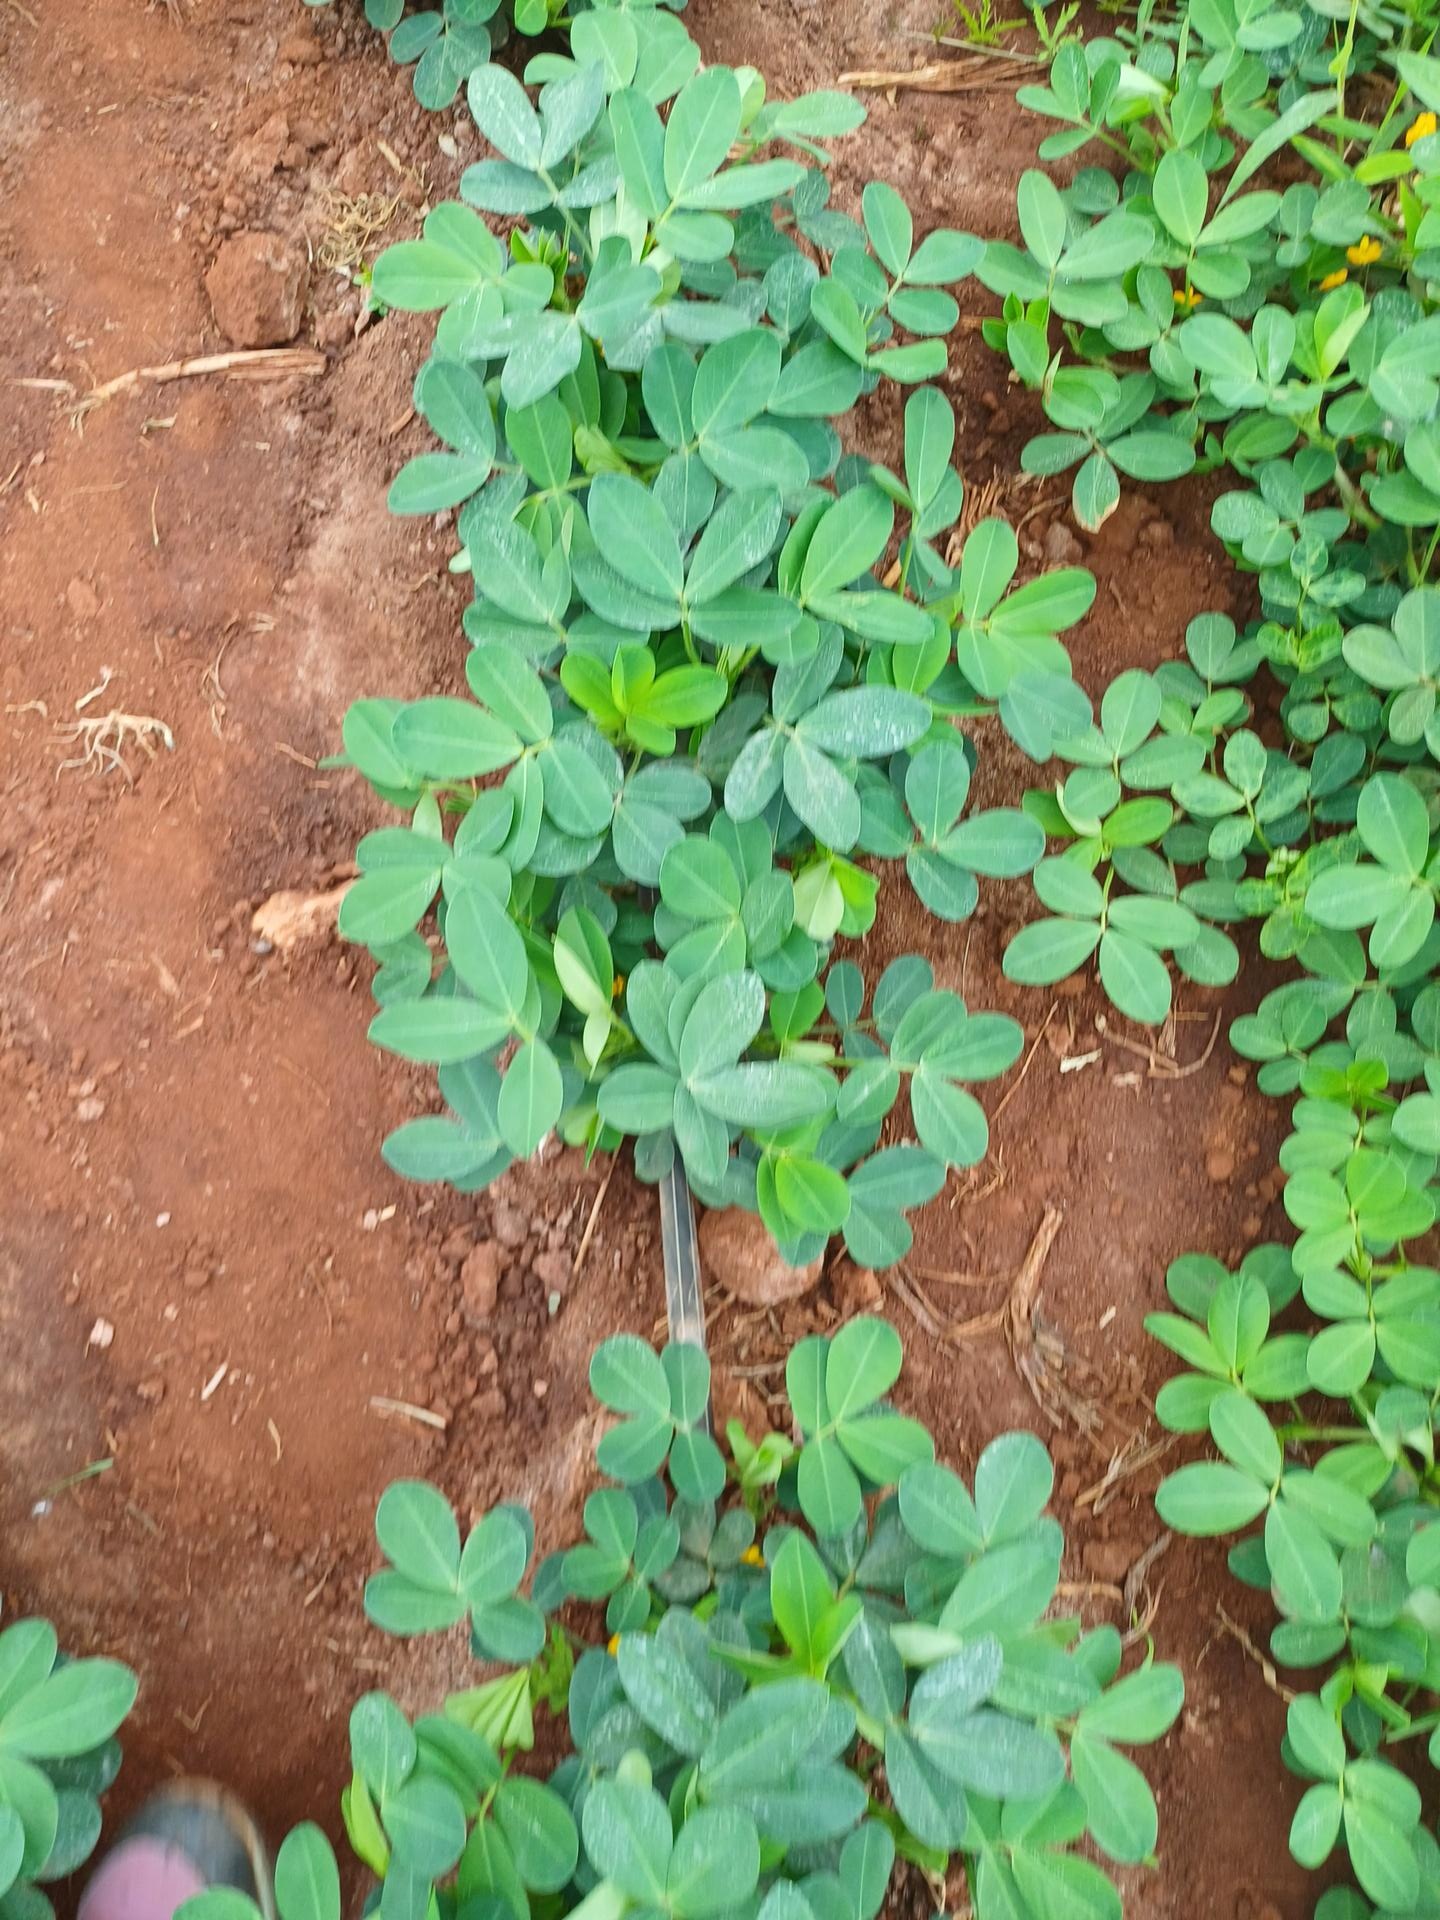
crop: groundnut
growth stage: flowering
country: Kenya
